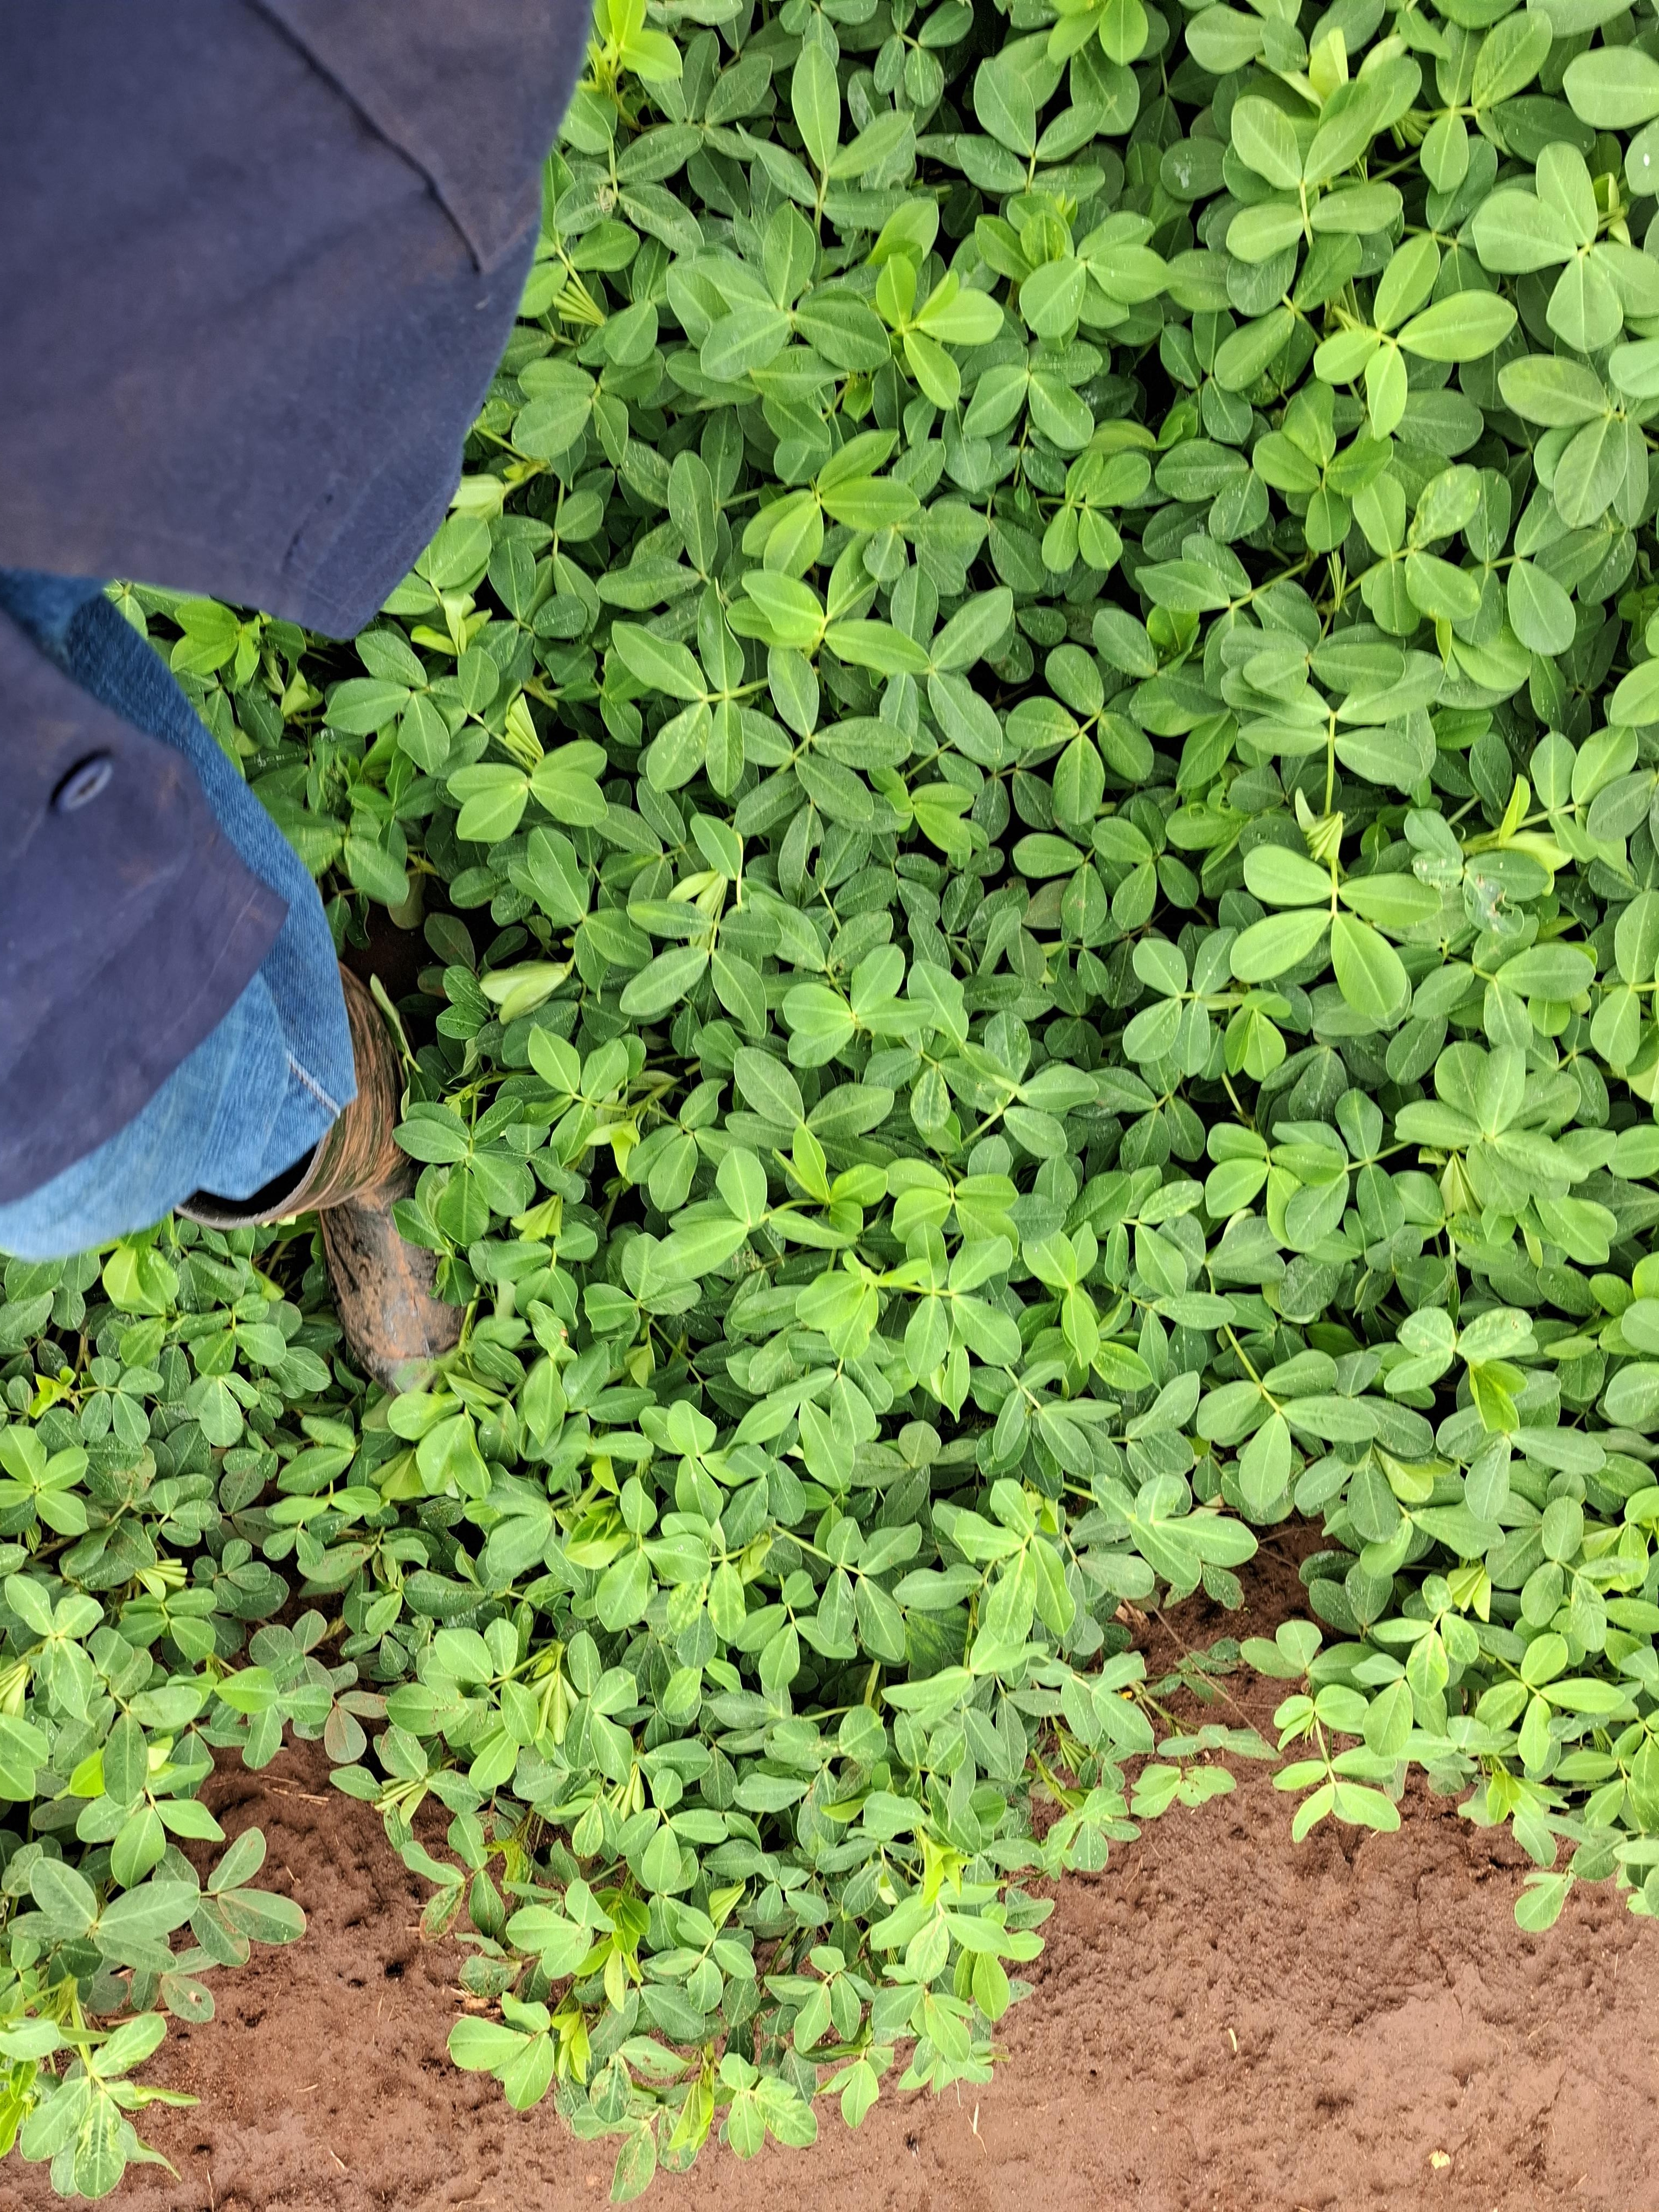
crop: groundnut
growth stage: flowering
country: Kenya
